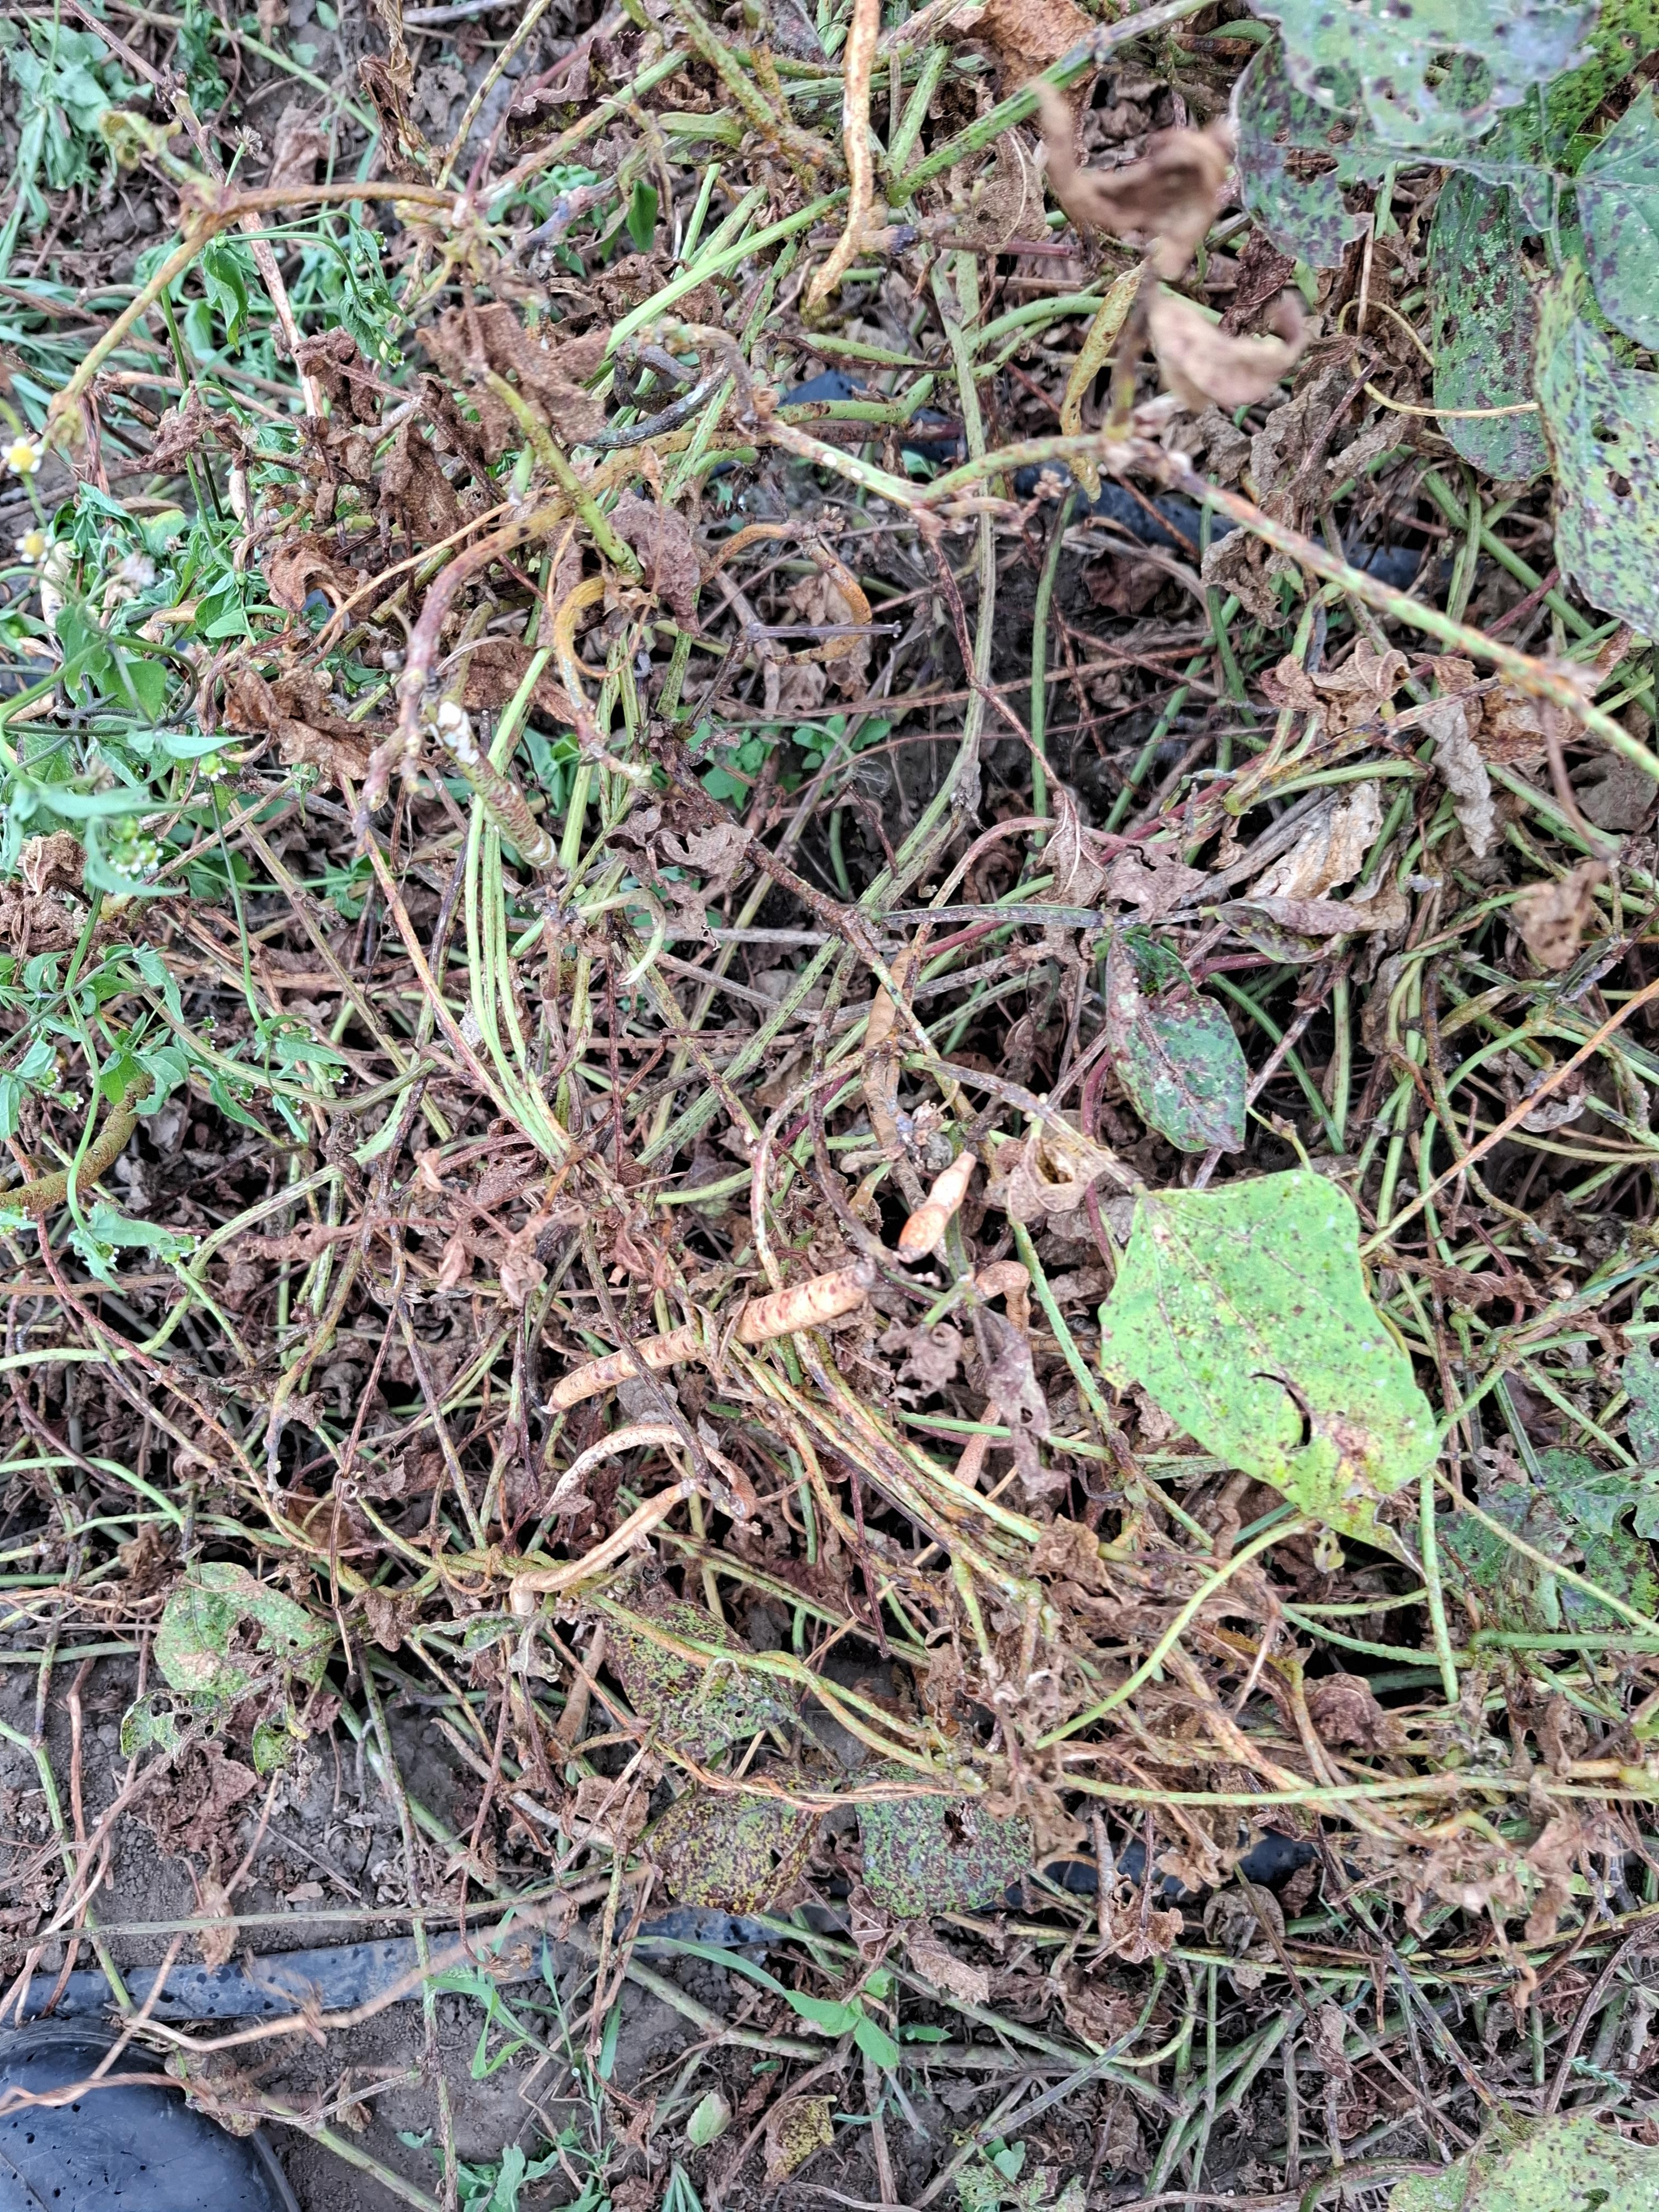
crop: cowpea
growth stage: development pod
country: Tanzania
